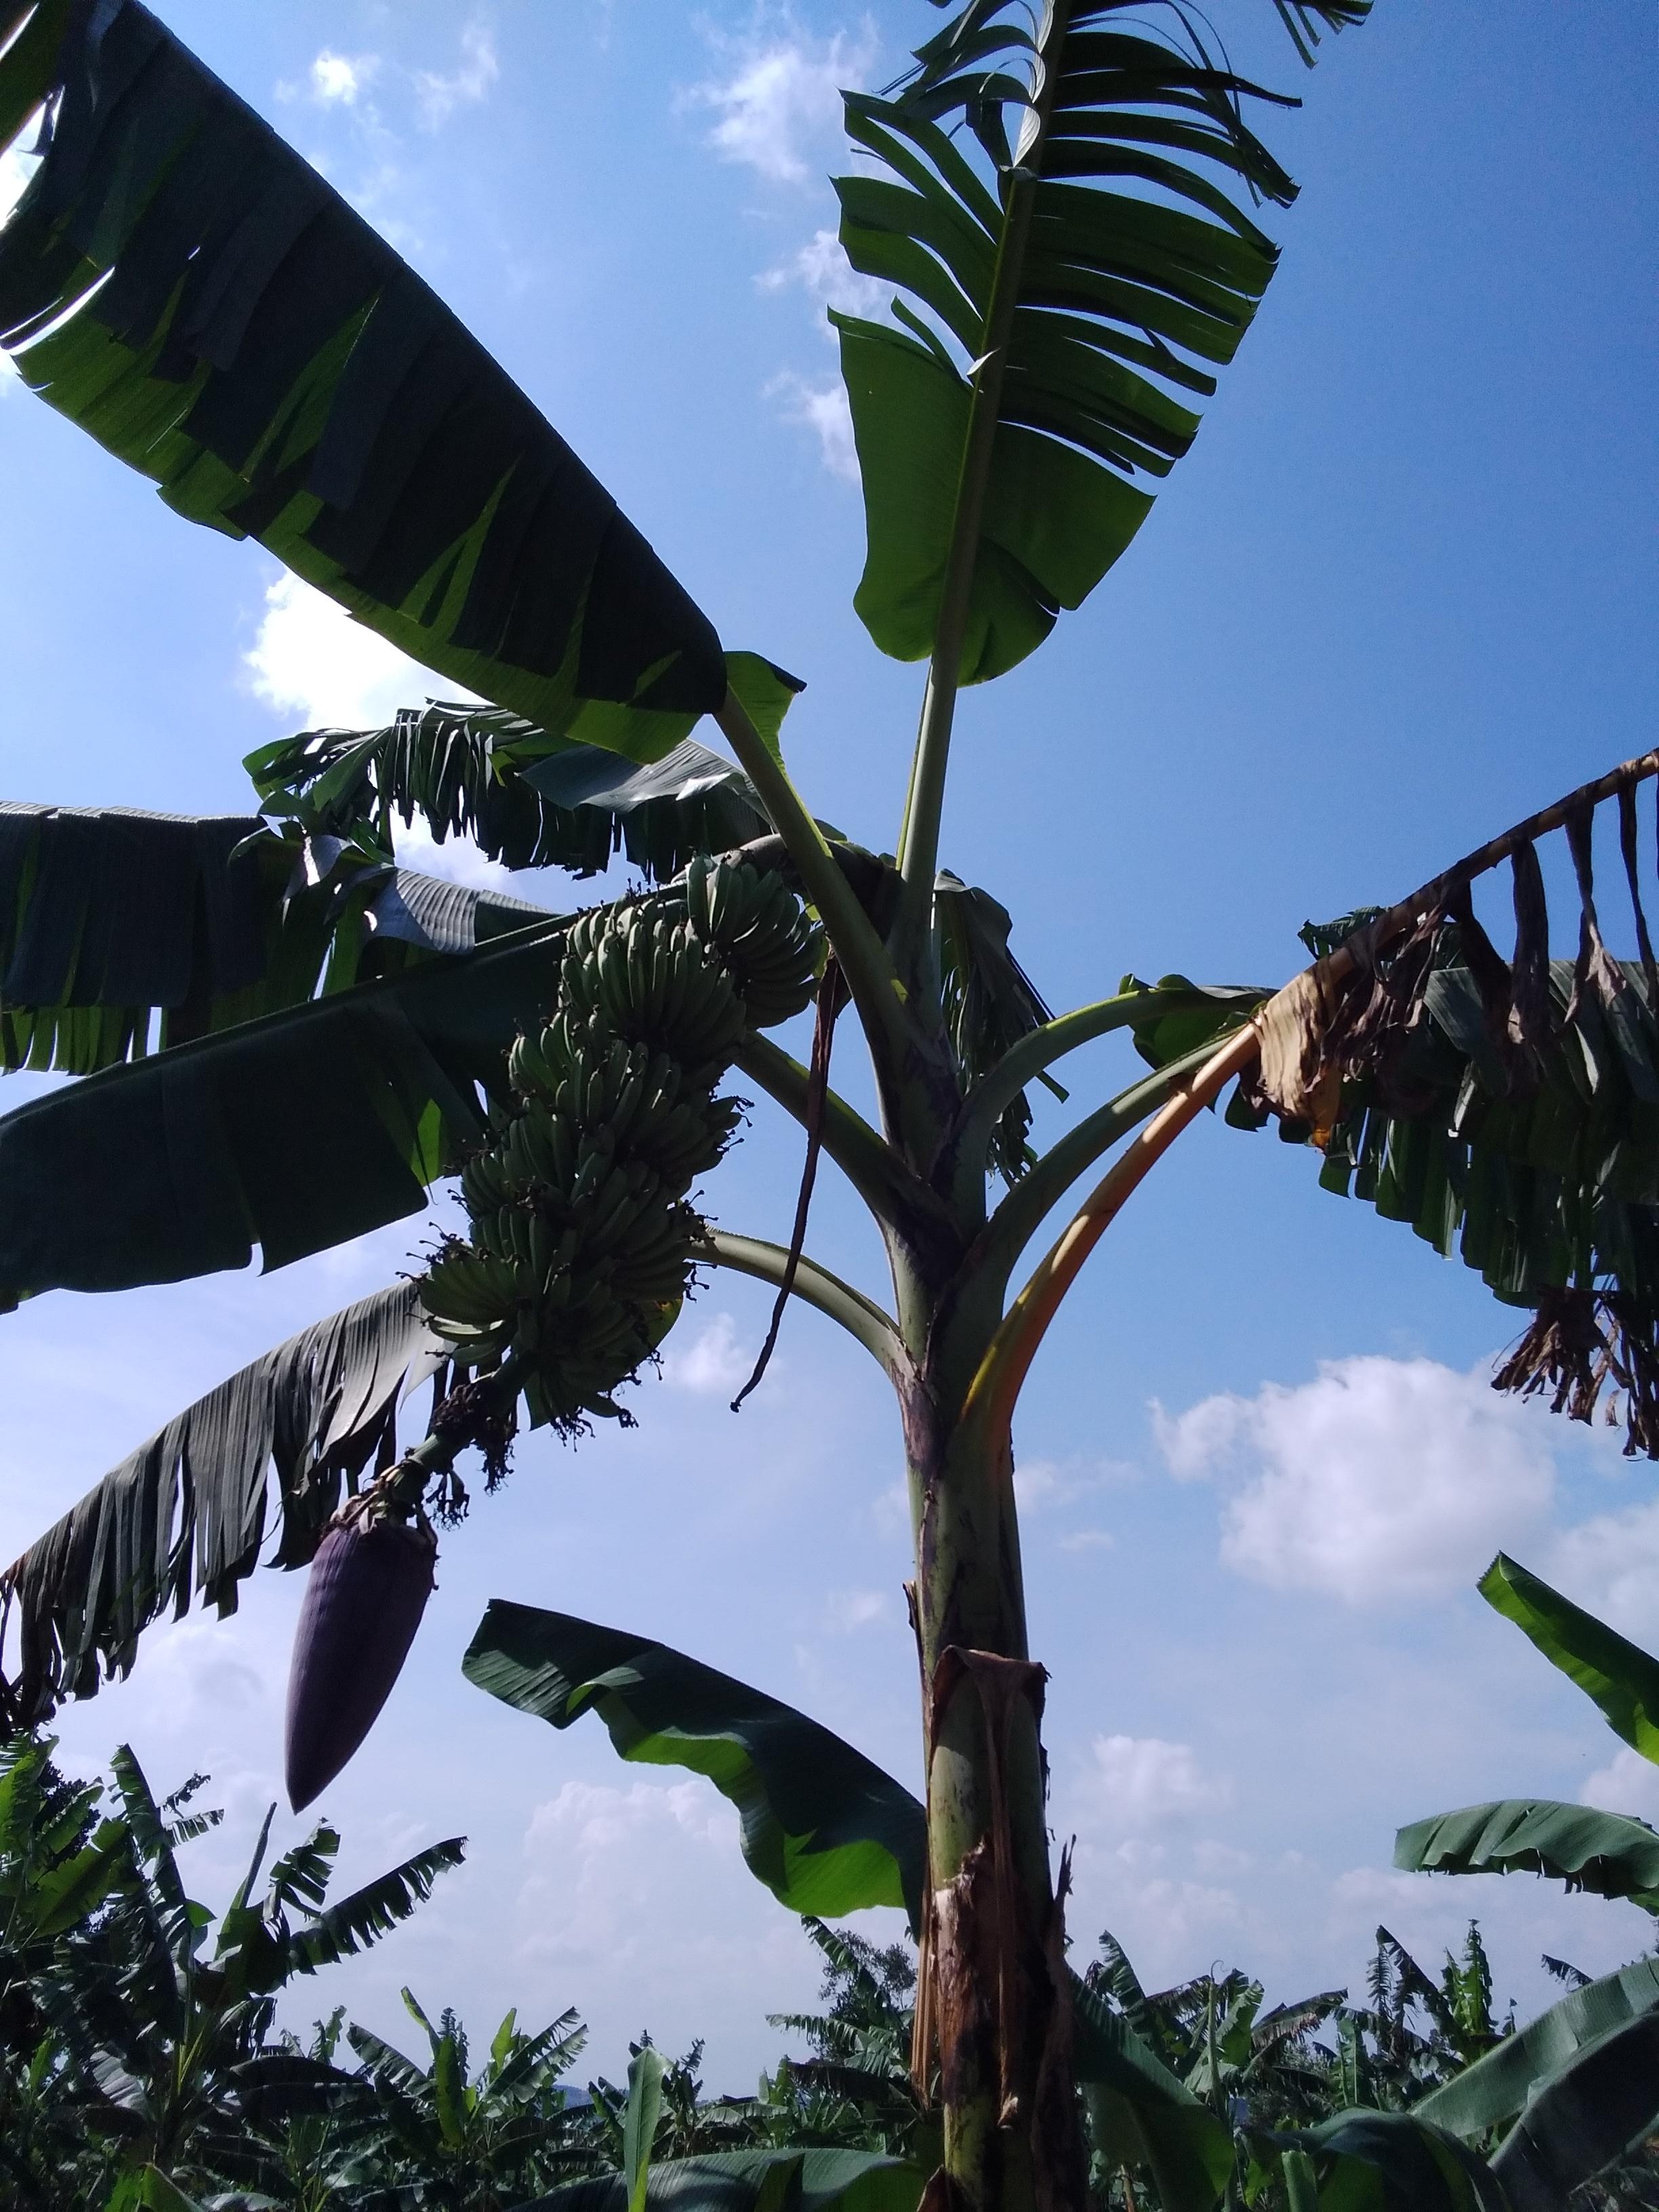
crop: banana
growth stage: development fruit
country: Uganda
